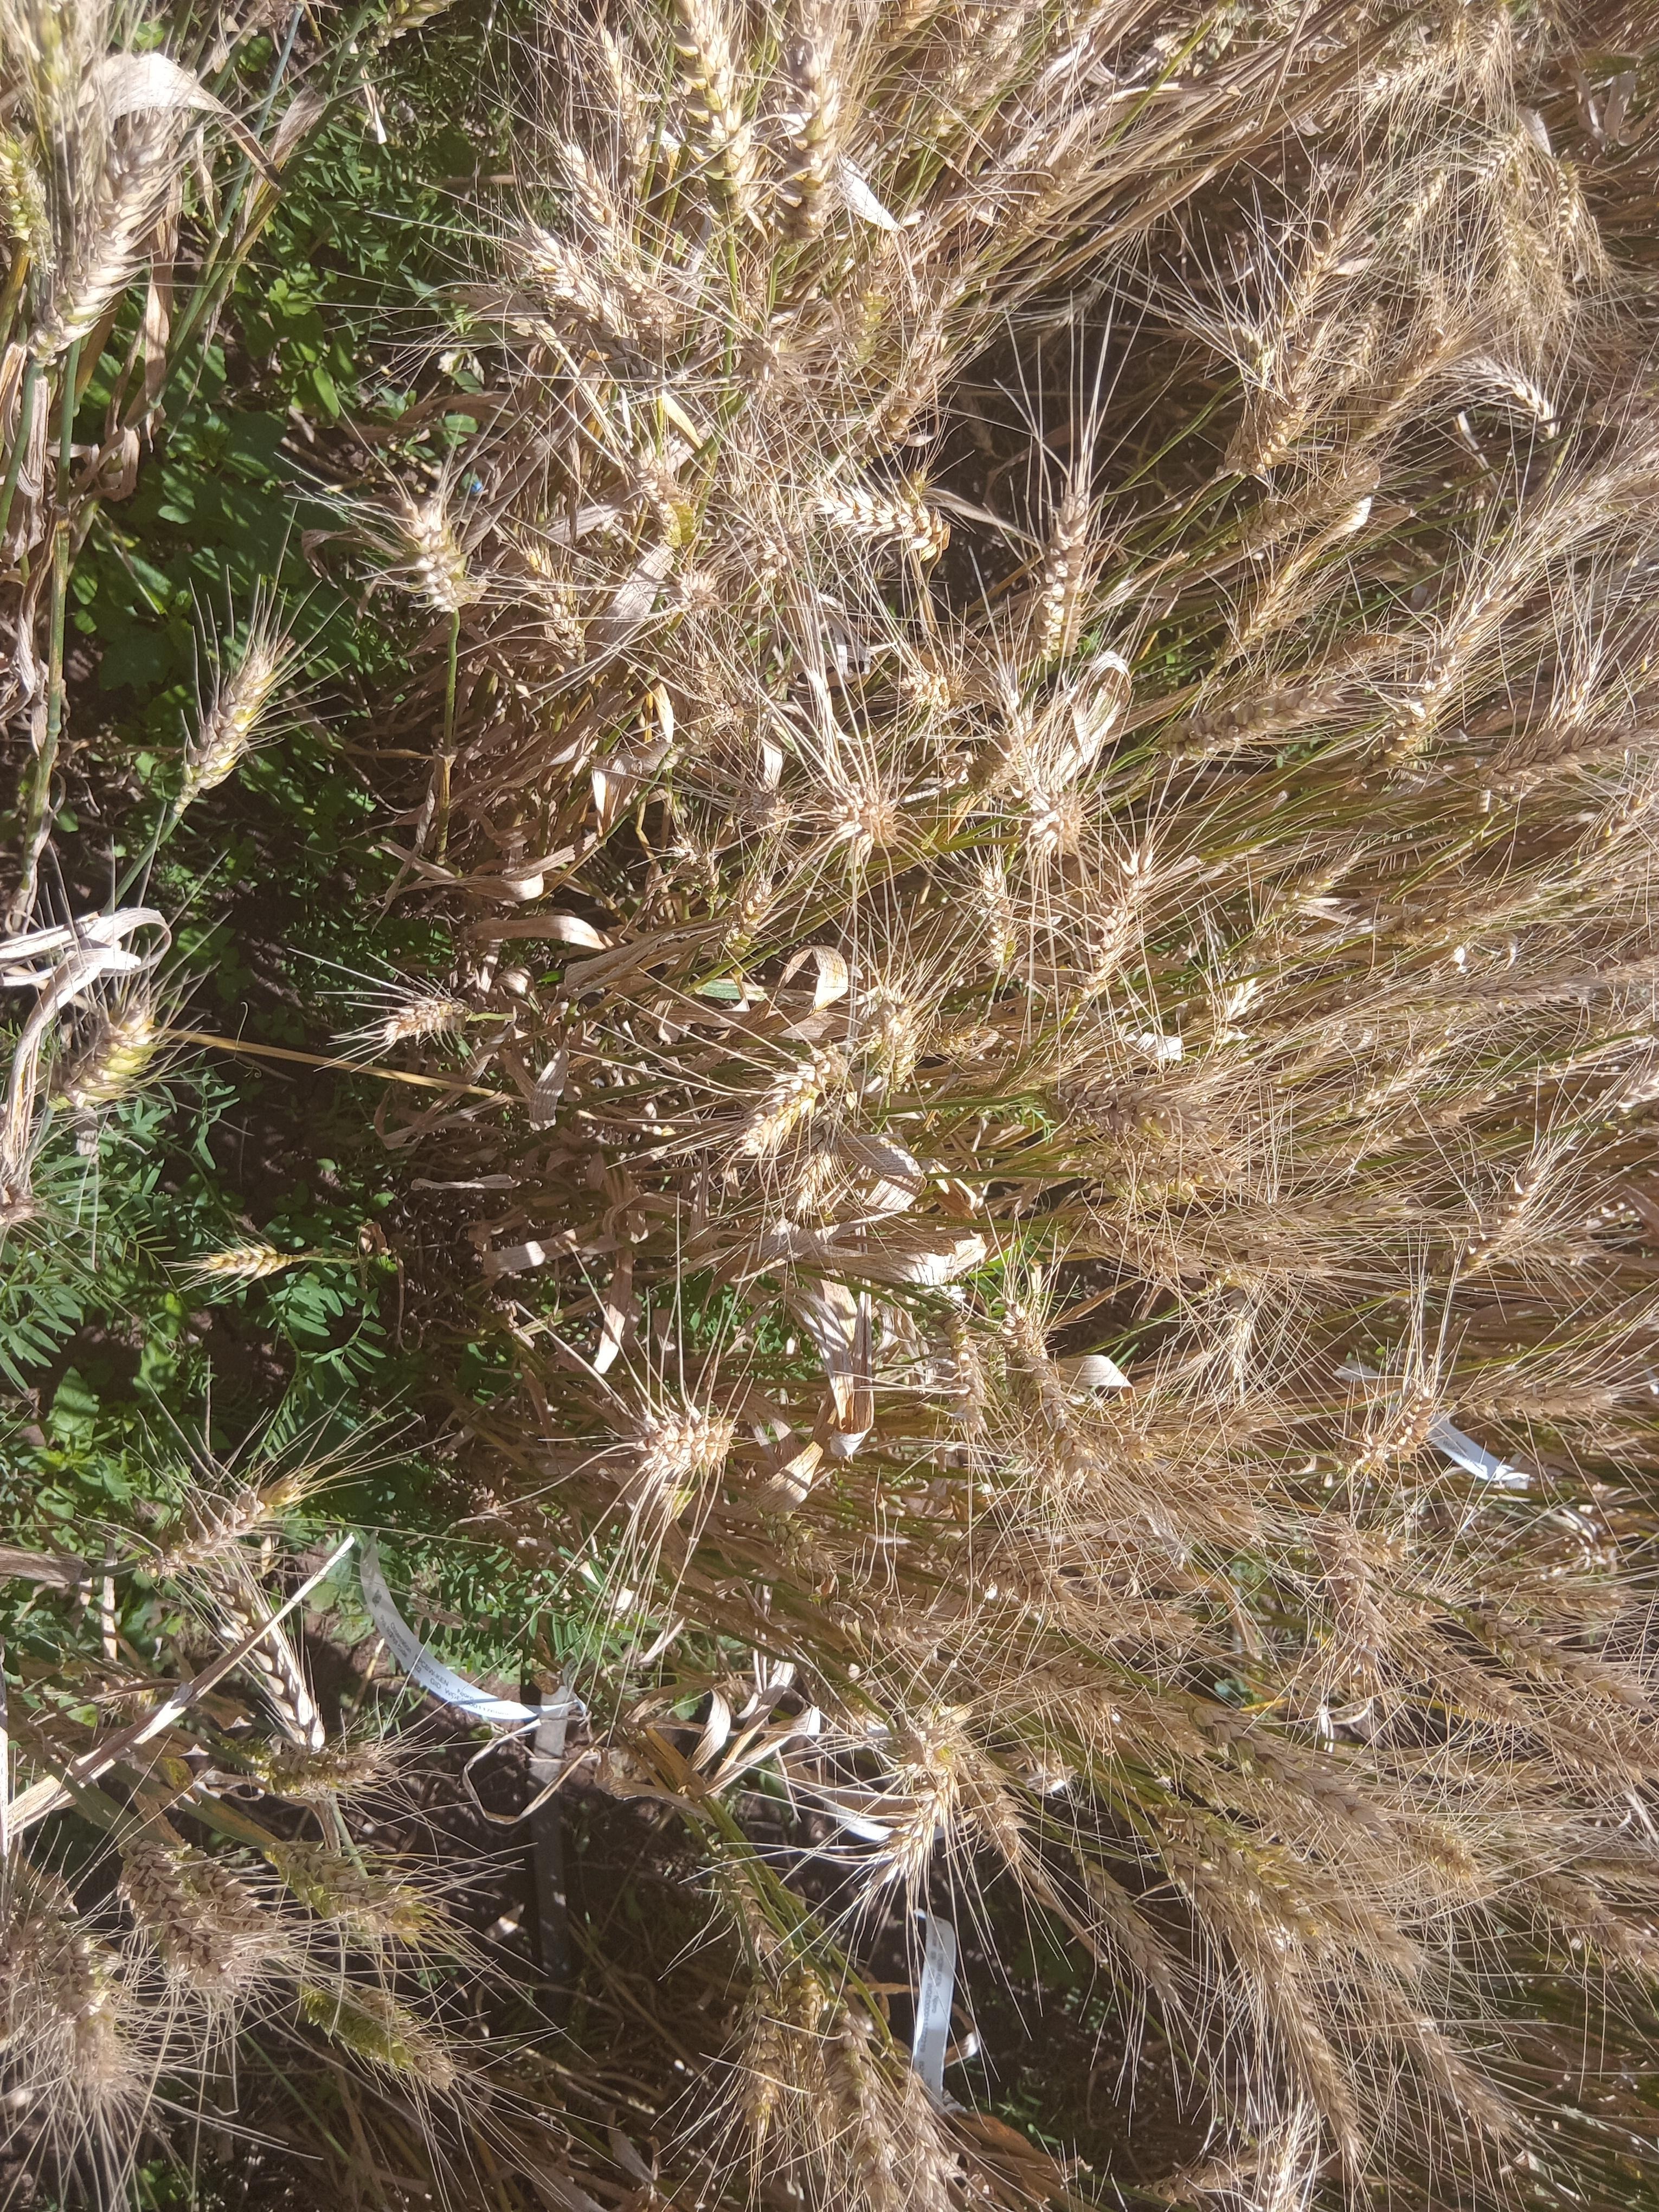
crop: wheat
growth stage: maturity
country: Kenya
